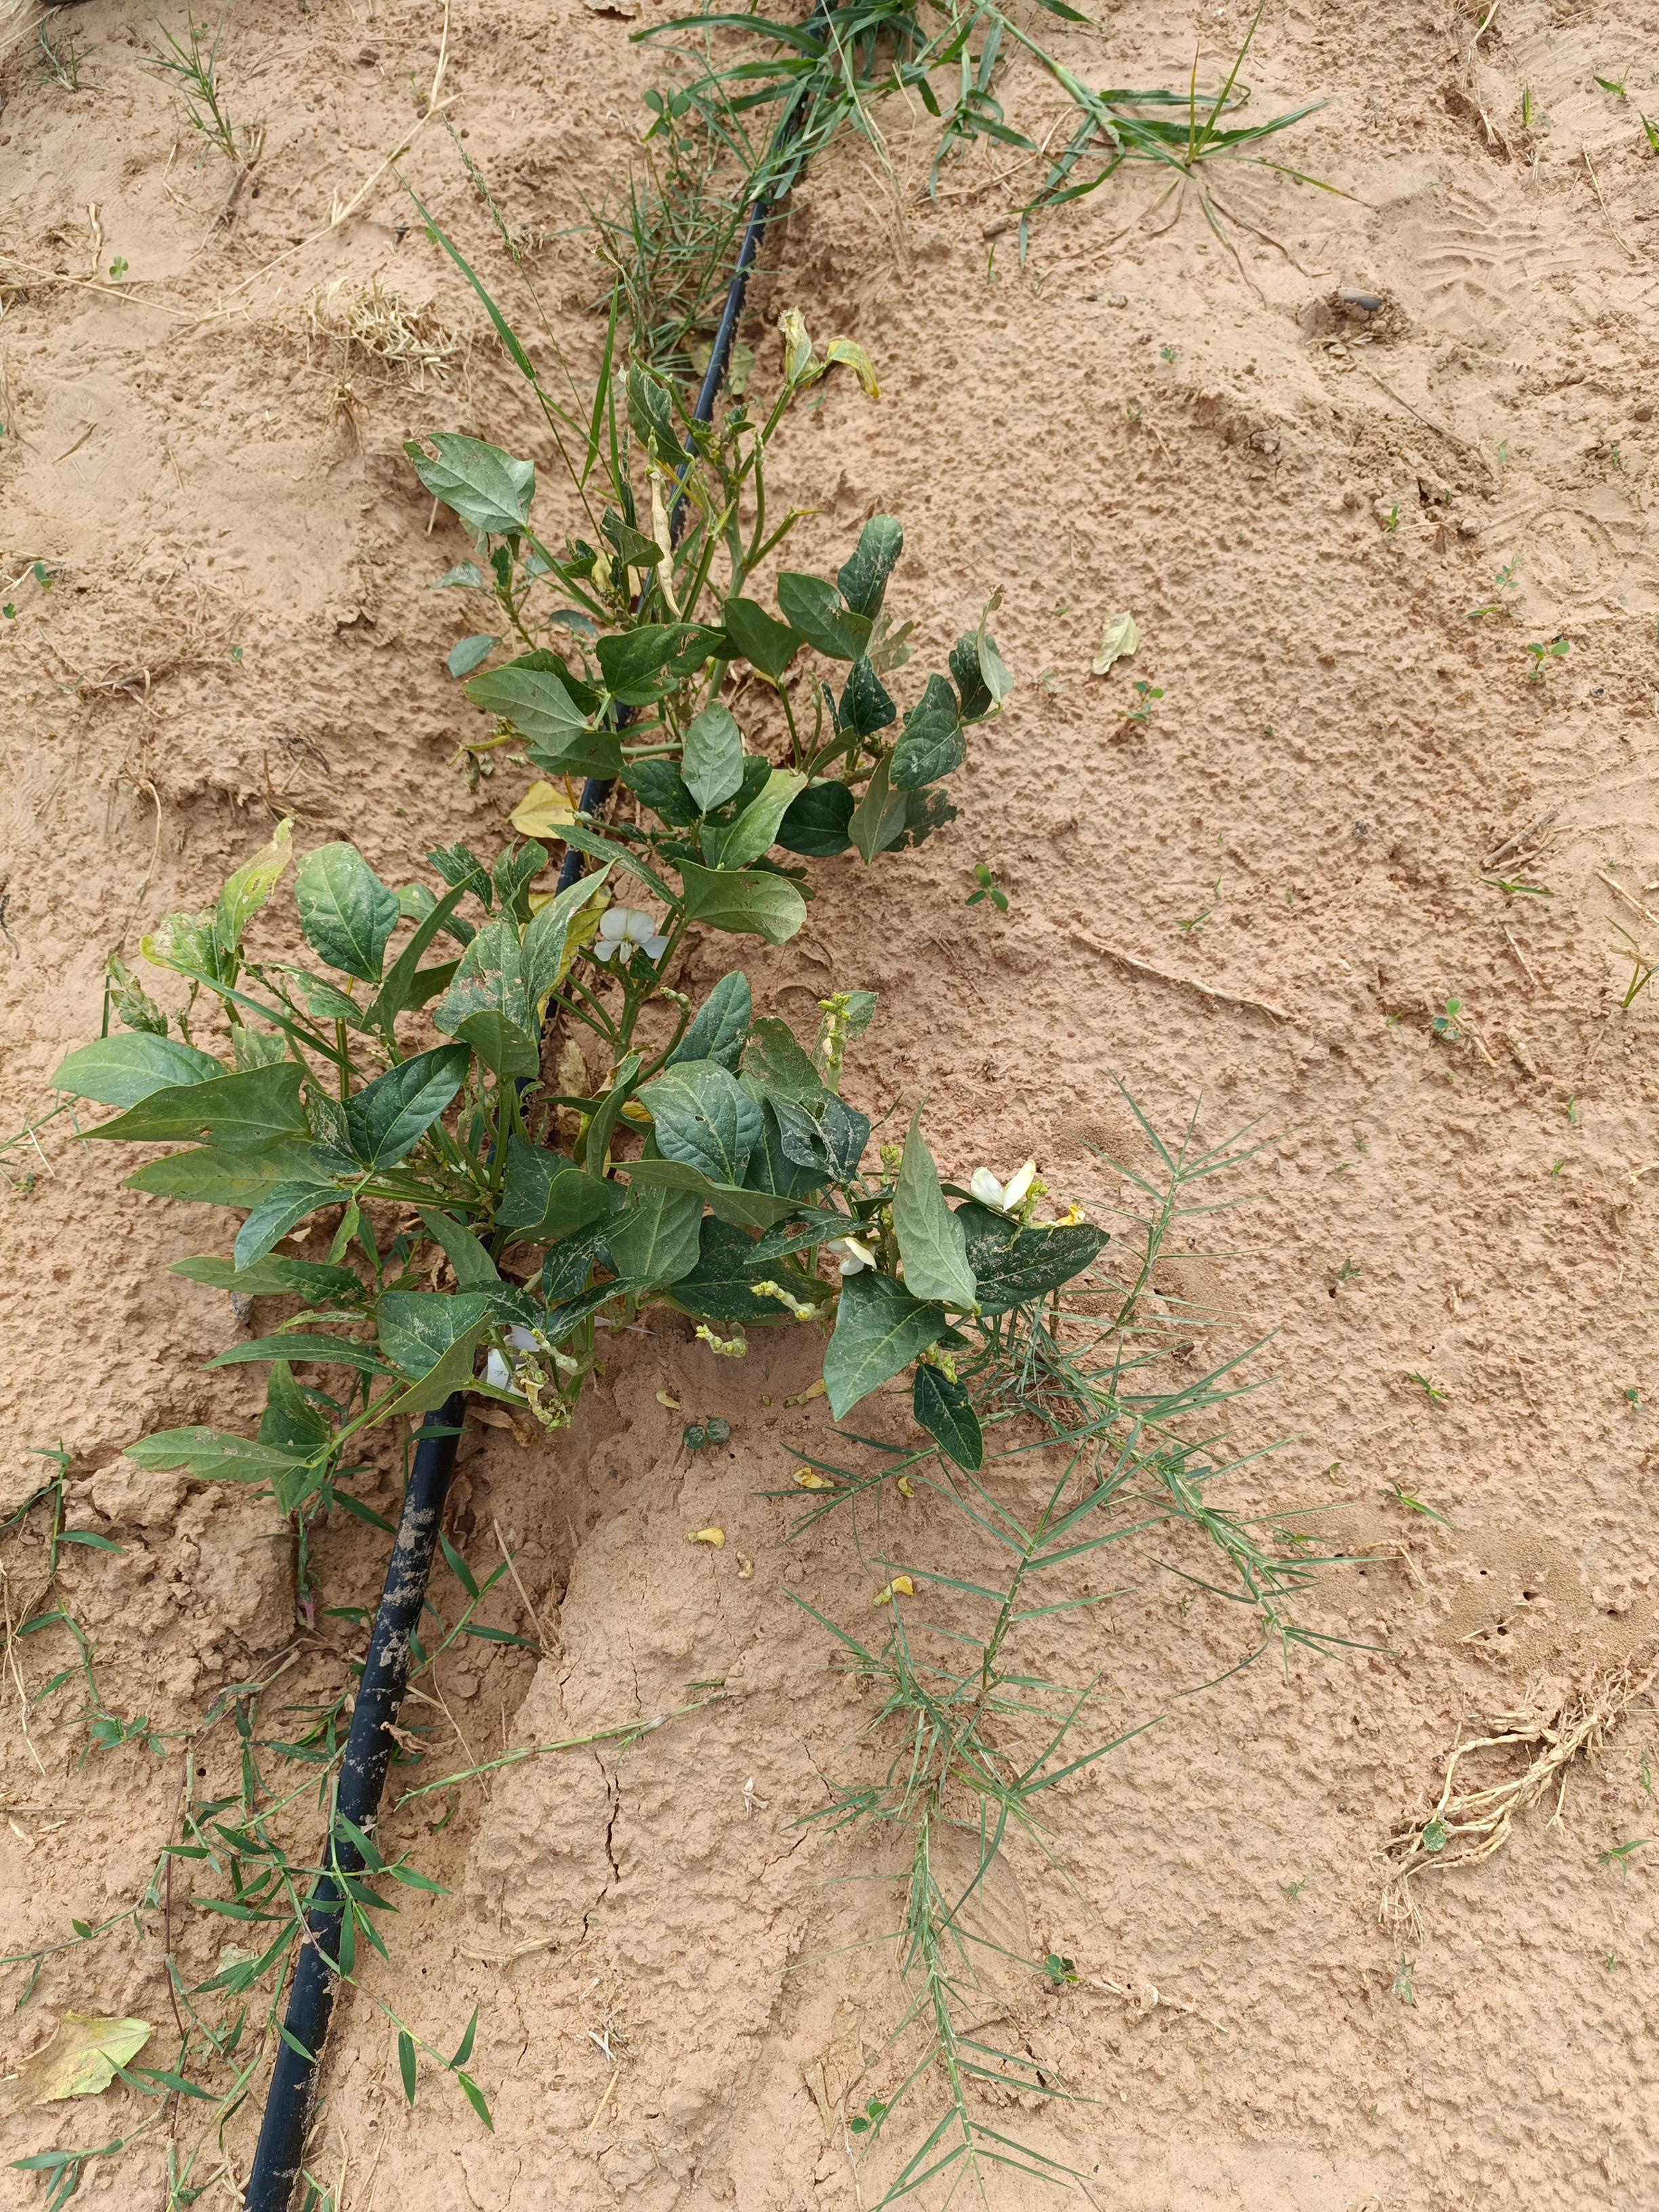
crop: cowpea
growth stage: development pod
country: Nigeria
